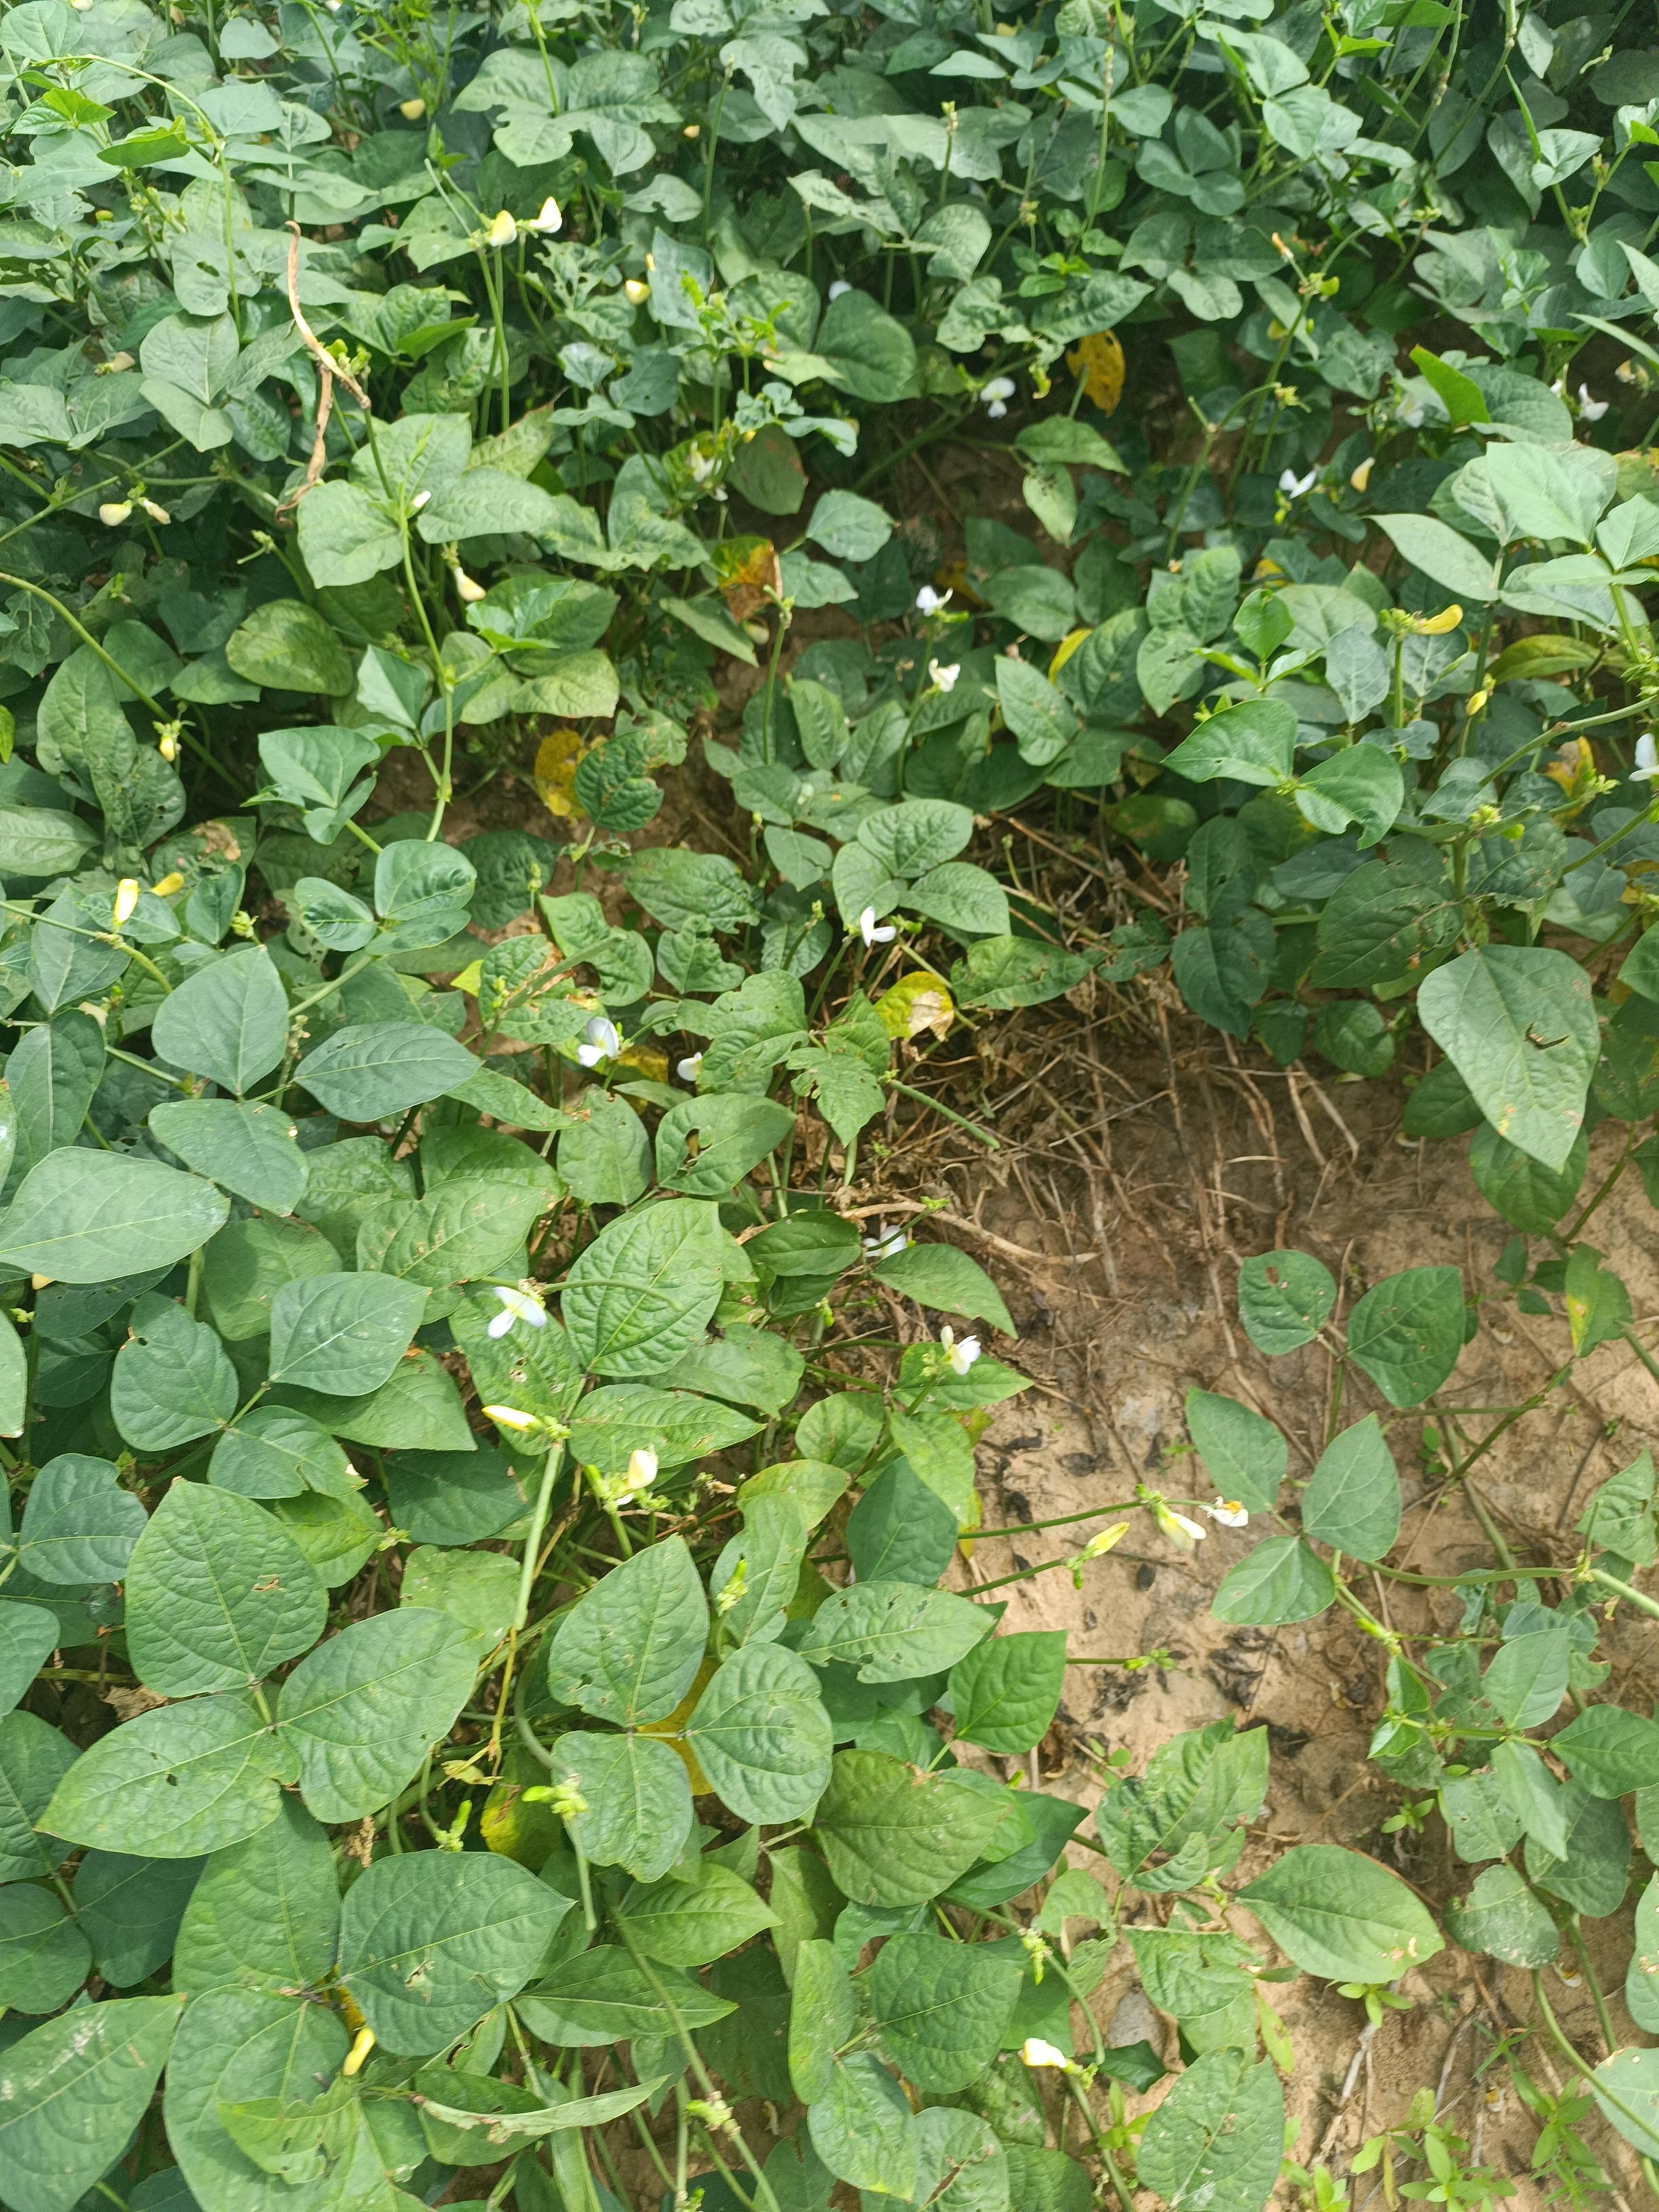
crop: cowpea
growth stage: development pod
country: Nigeria
